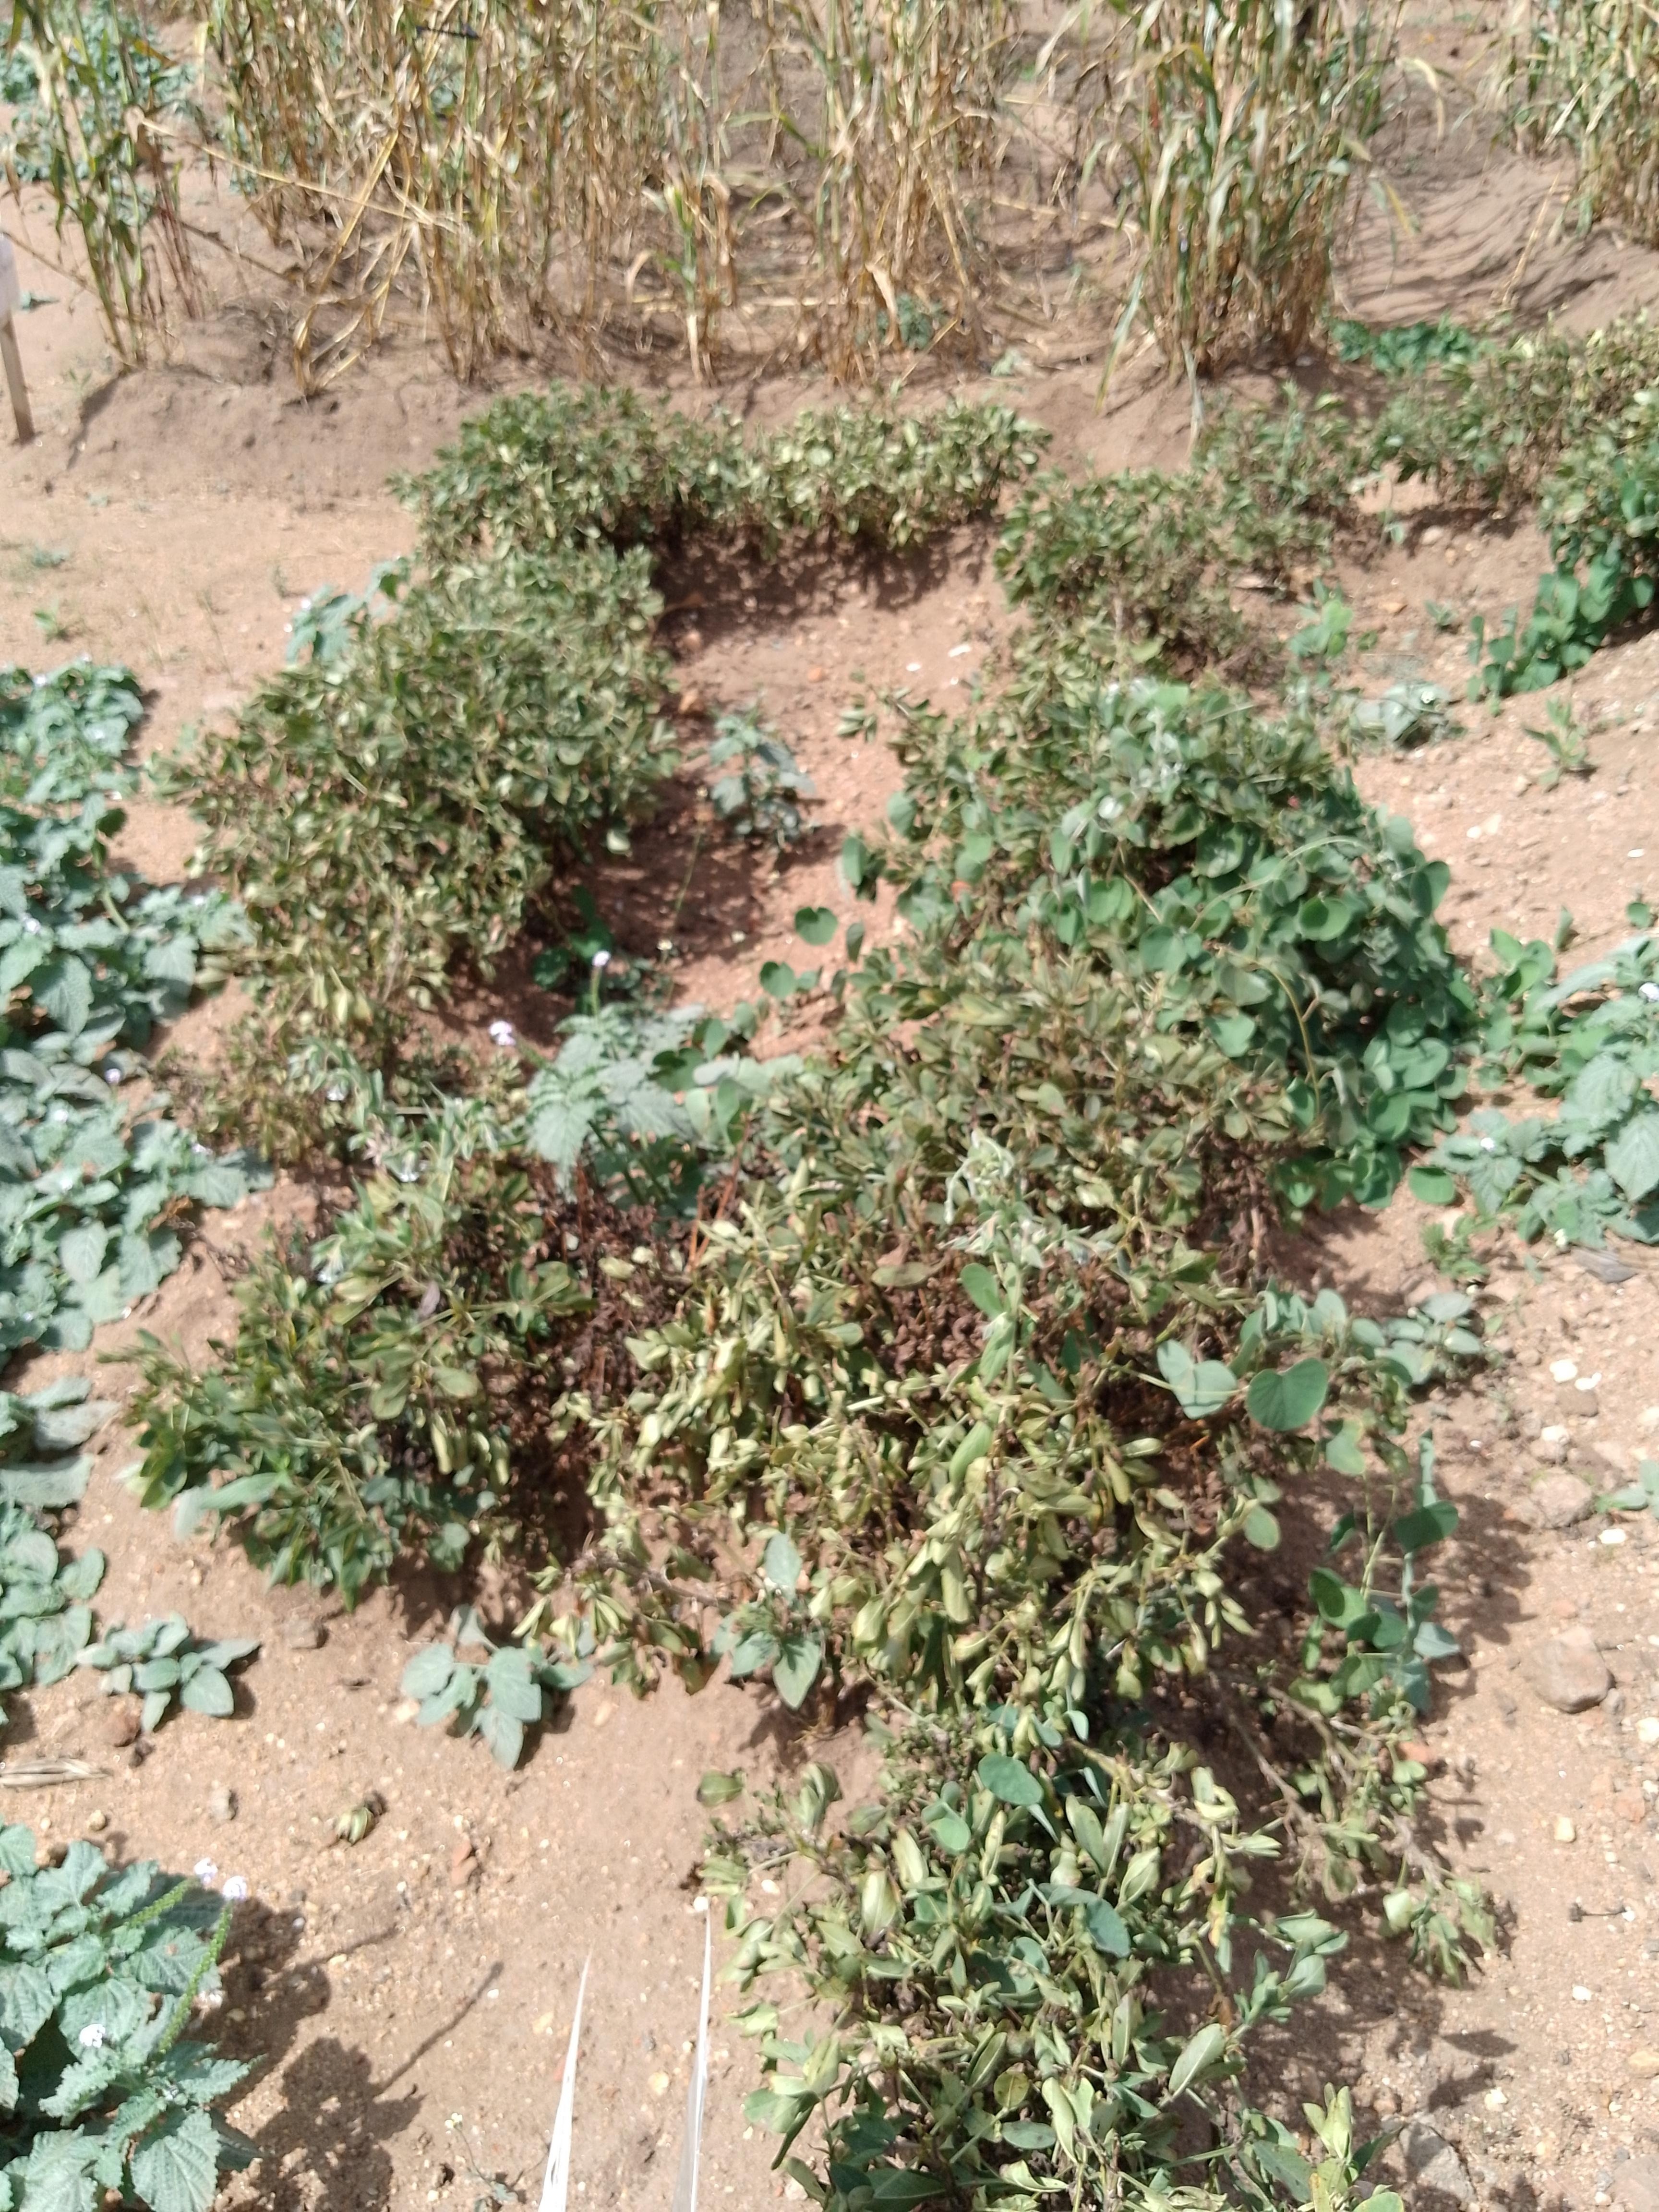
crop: groundnut
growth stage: harvest maturity
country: Malawi
